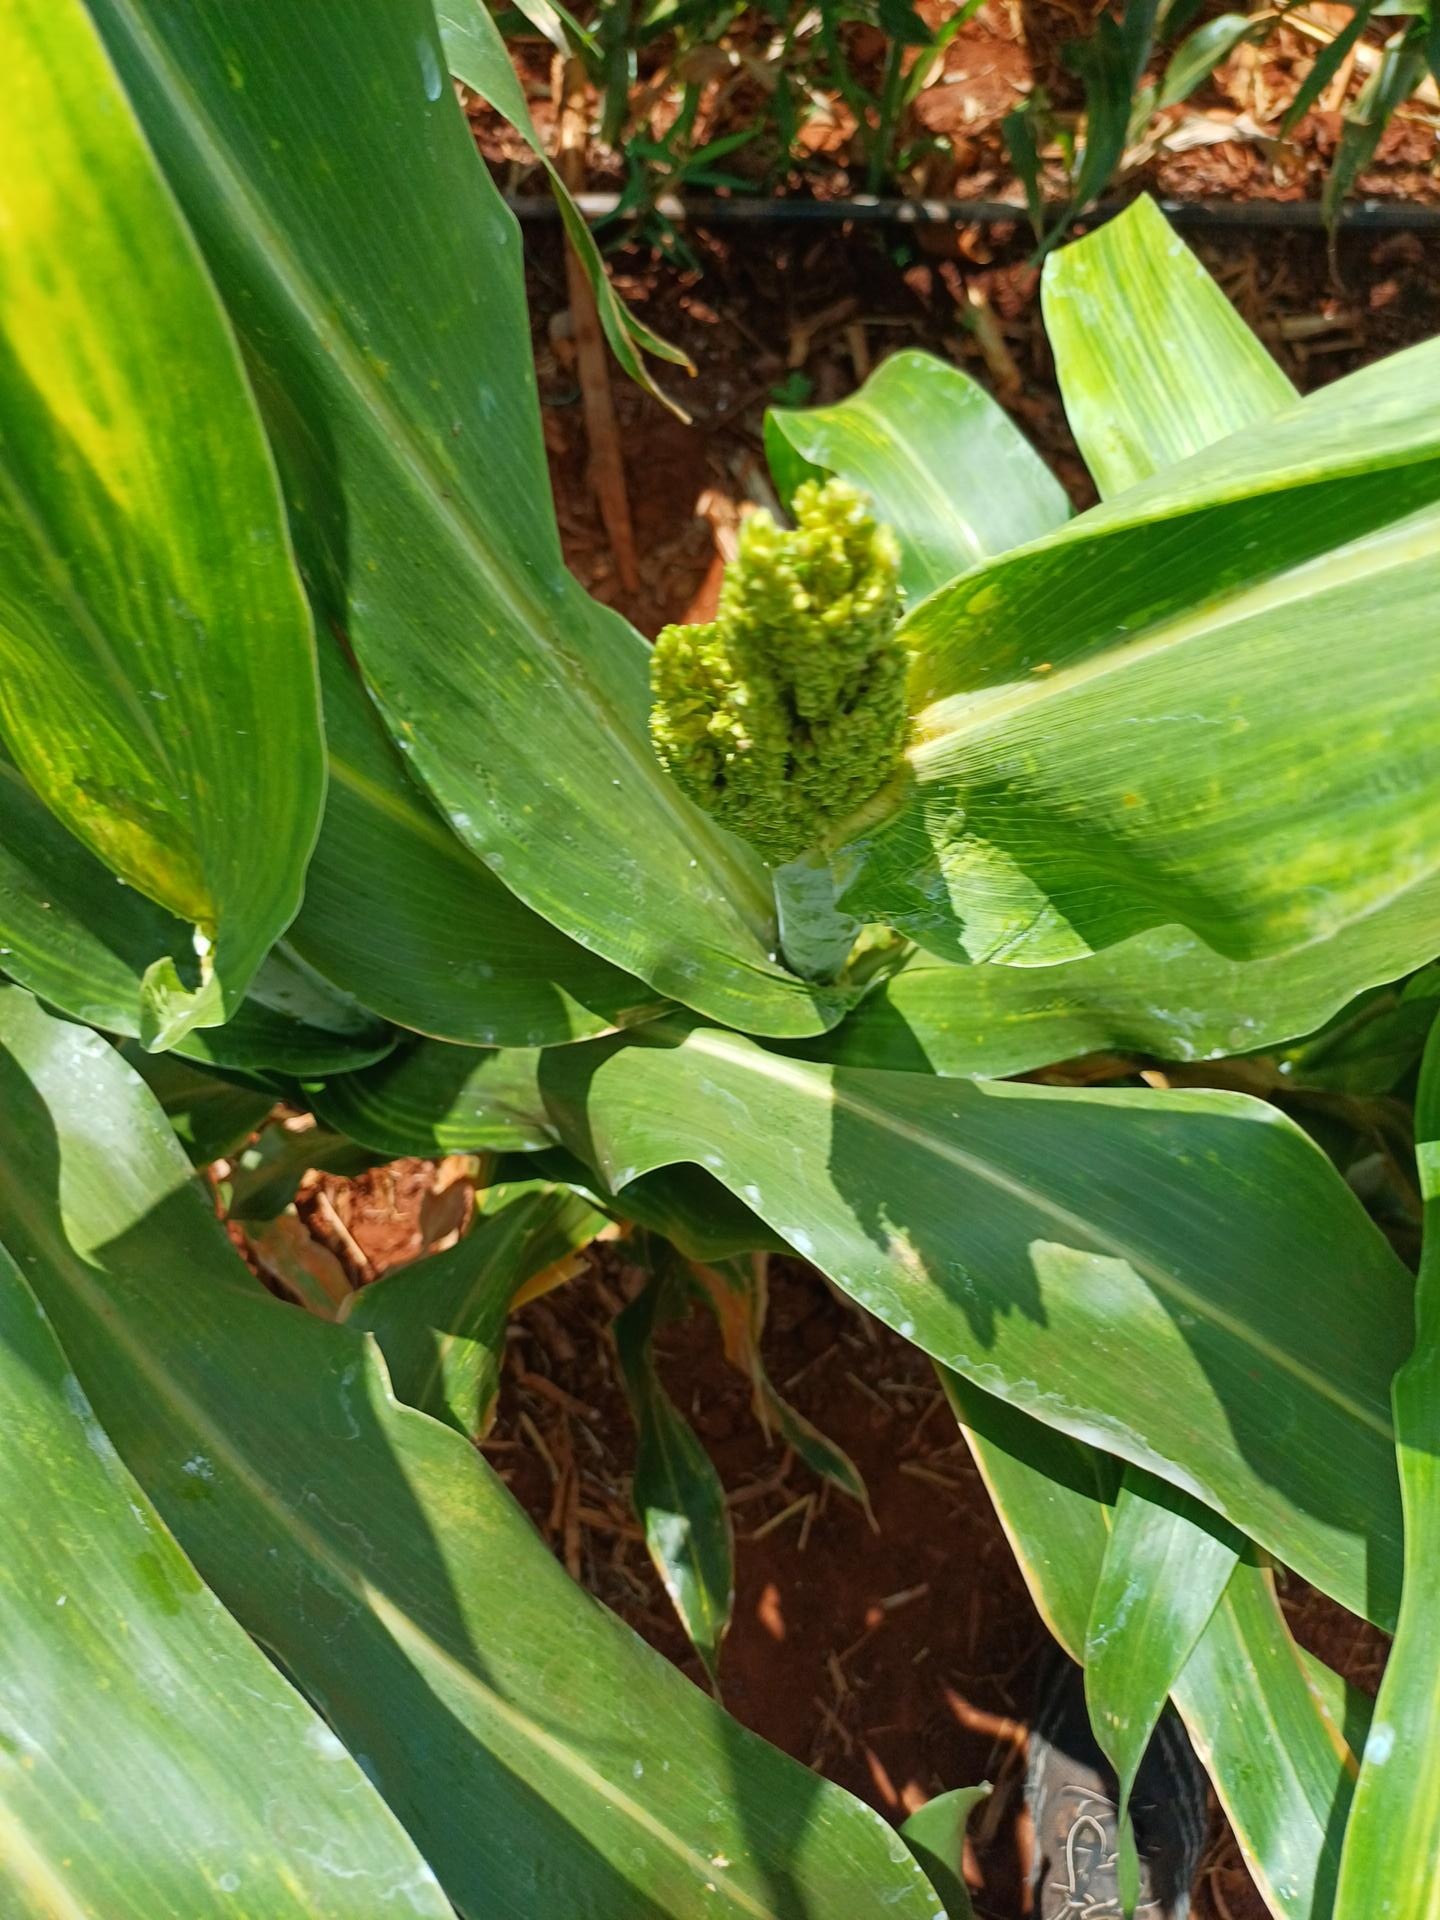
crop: sorghum
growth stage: heading tuber
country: Kenya
